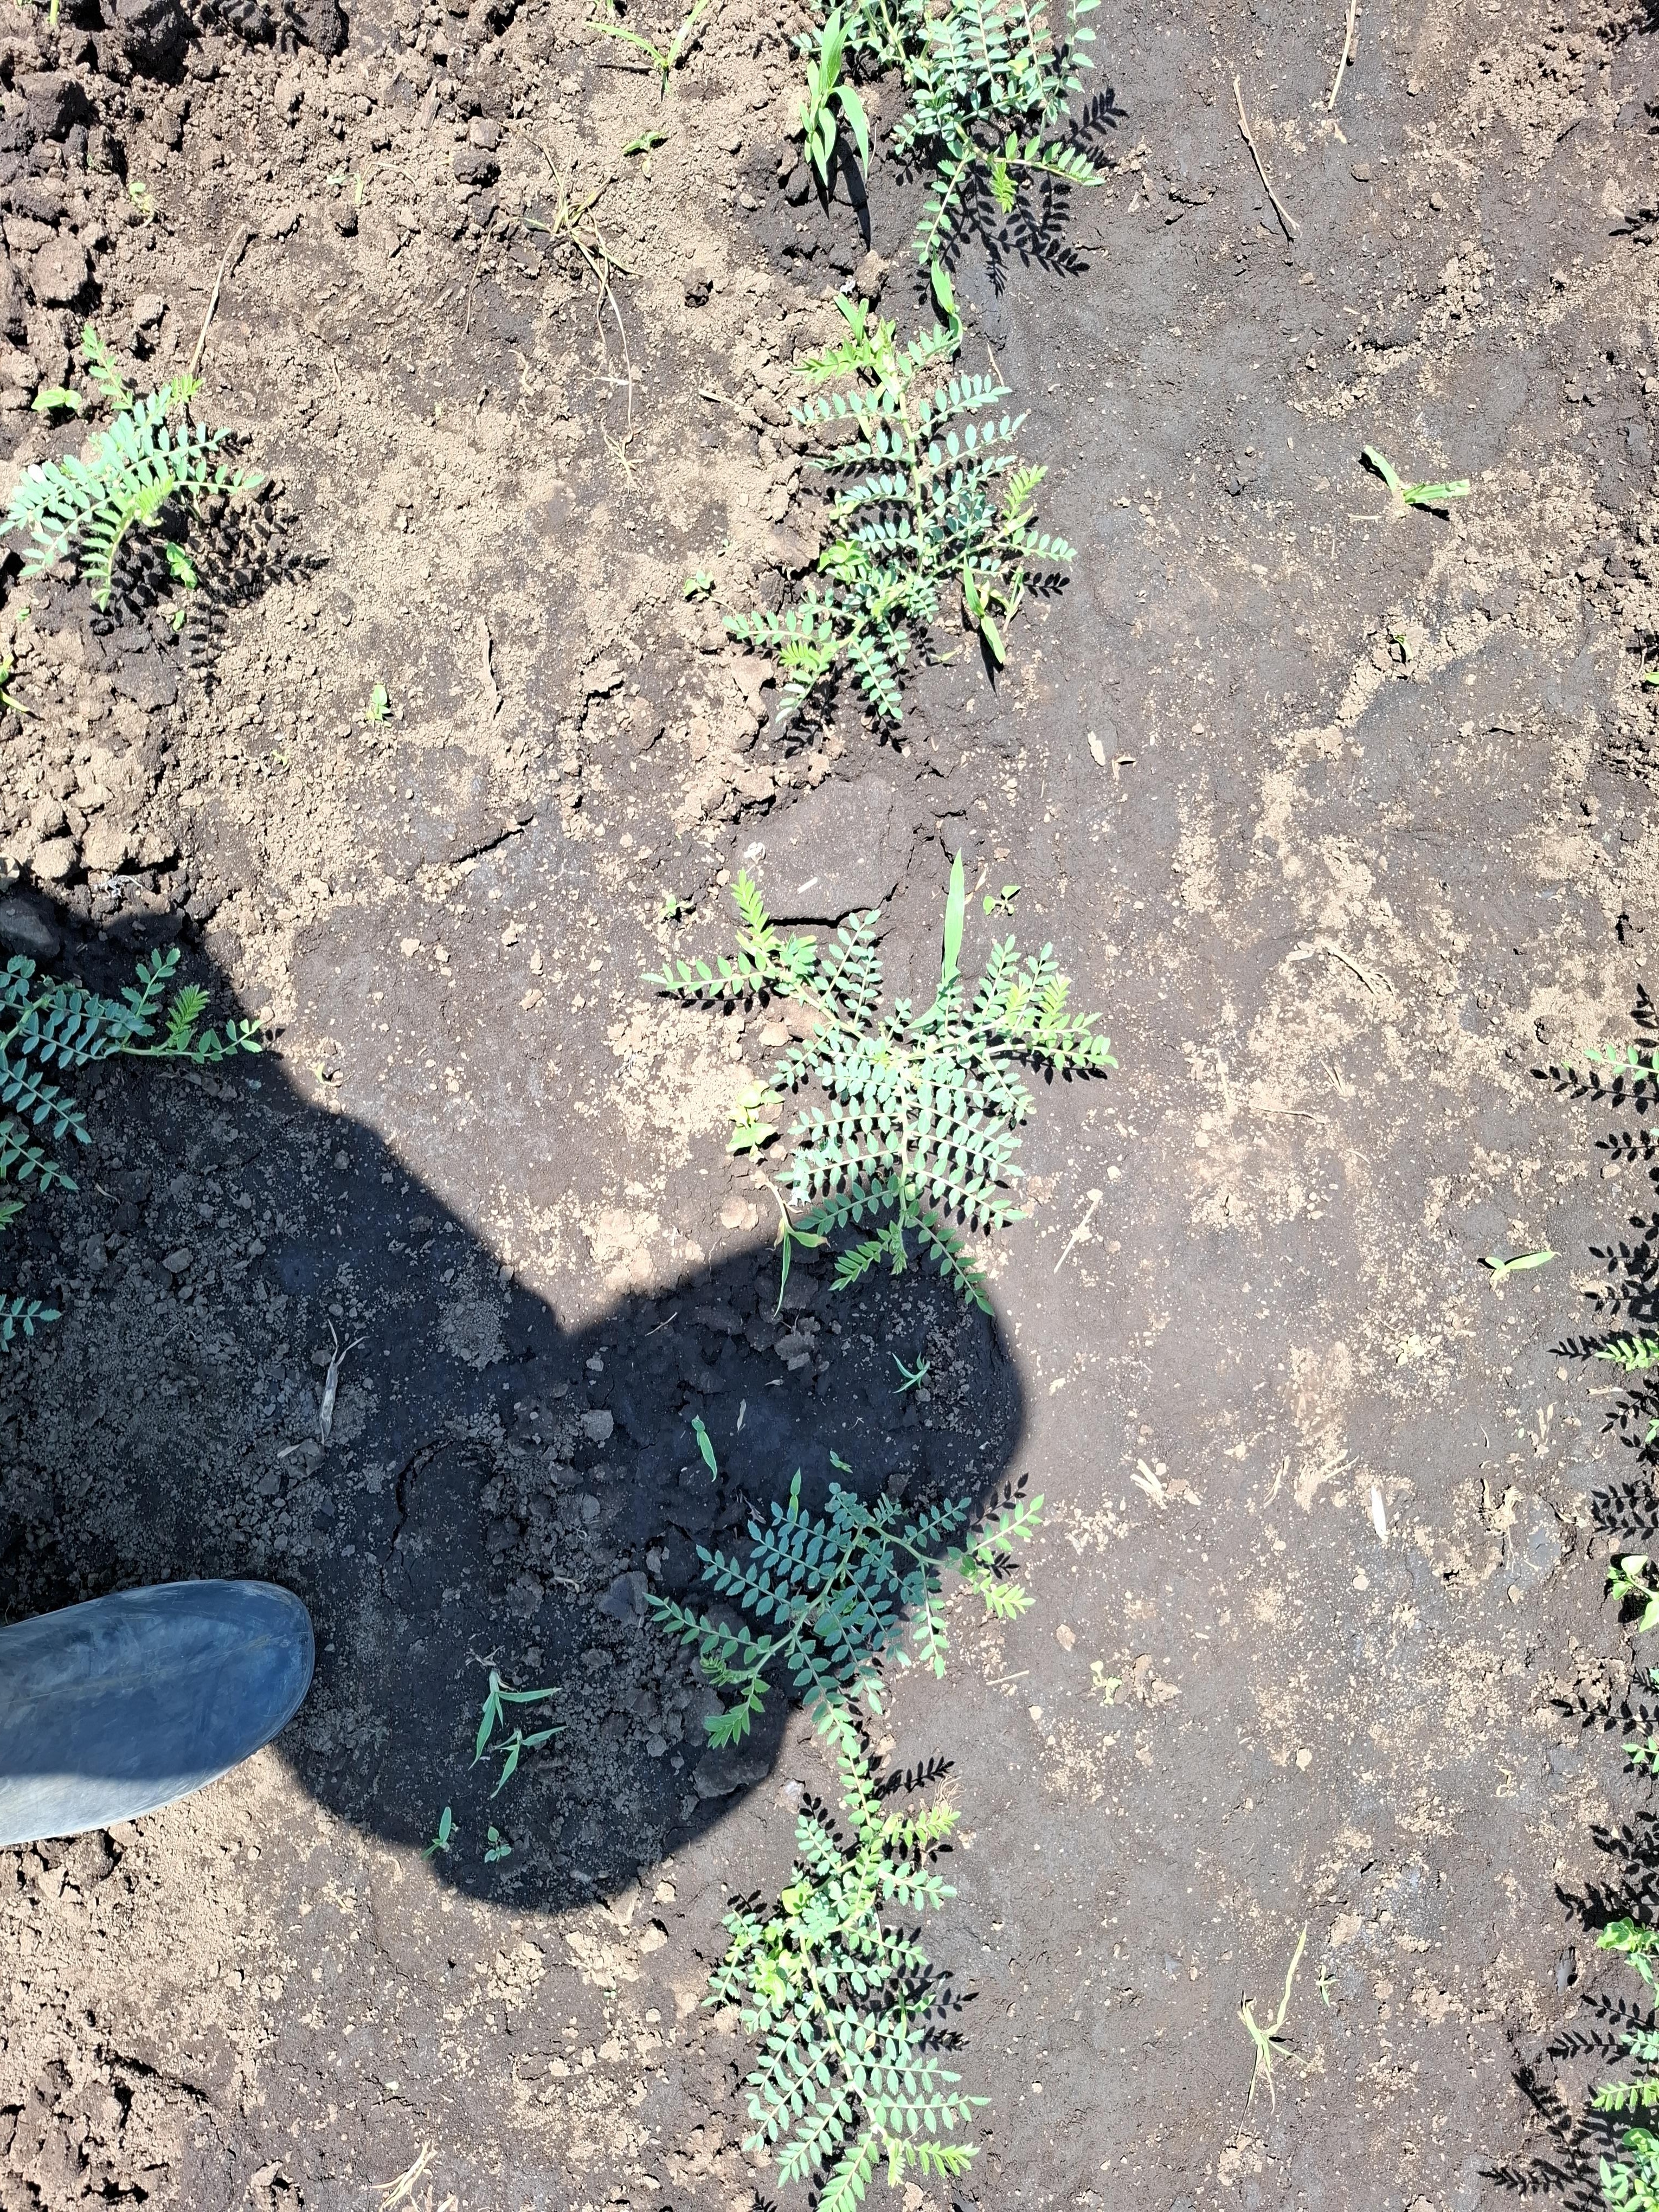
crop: chickpea
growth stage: vegetative
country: Tanzania
